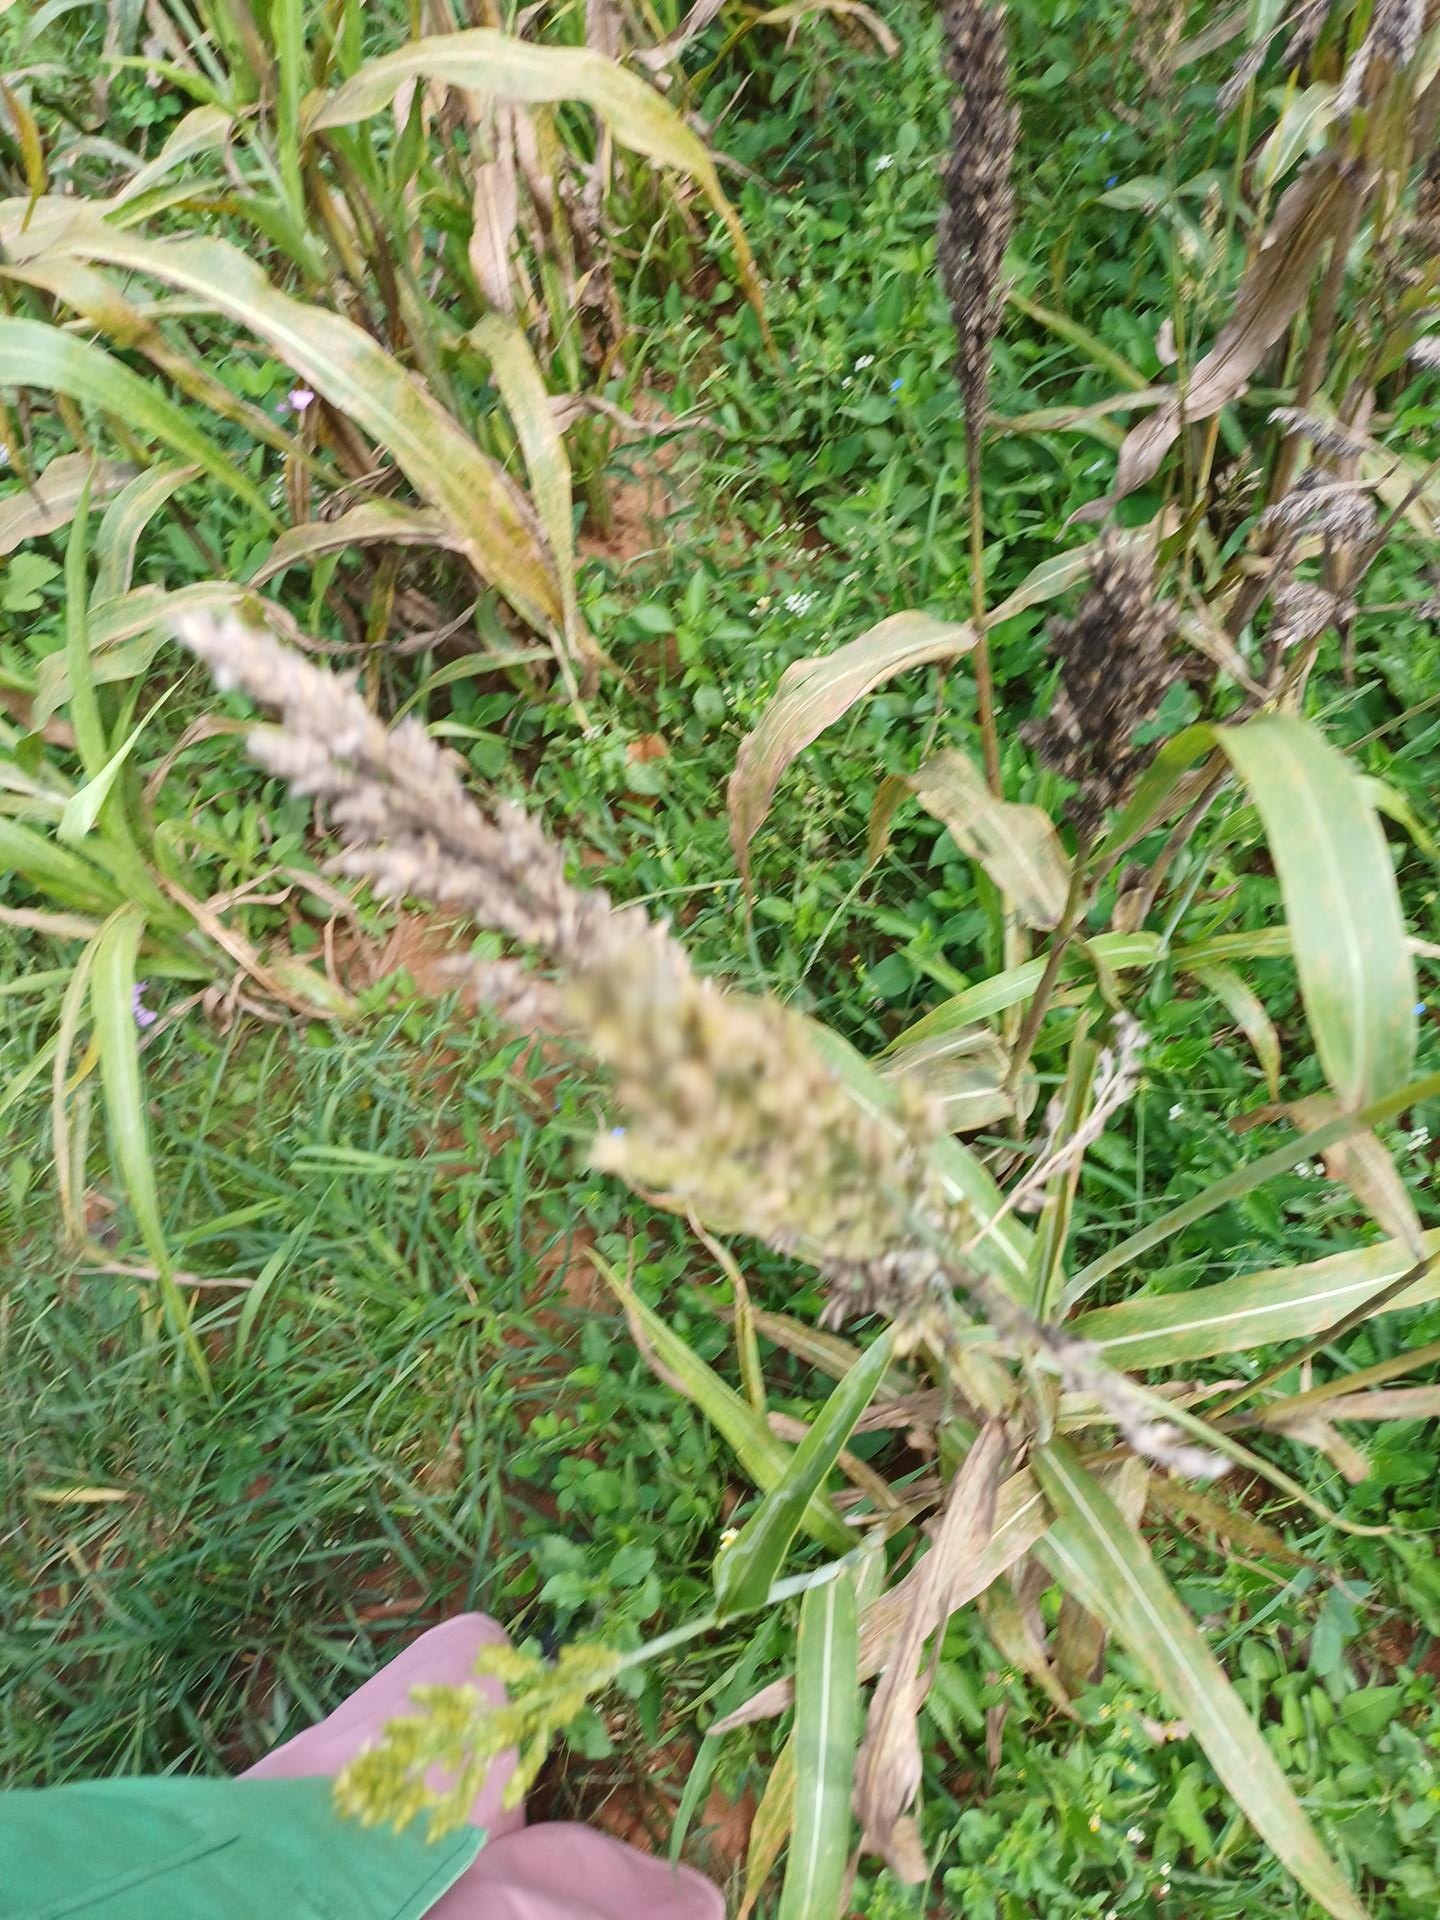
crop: sorghum
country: Kenya
